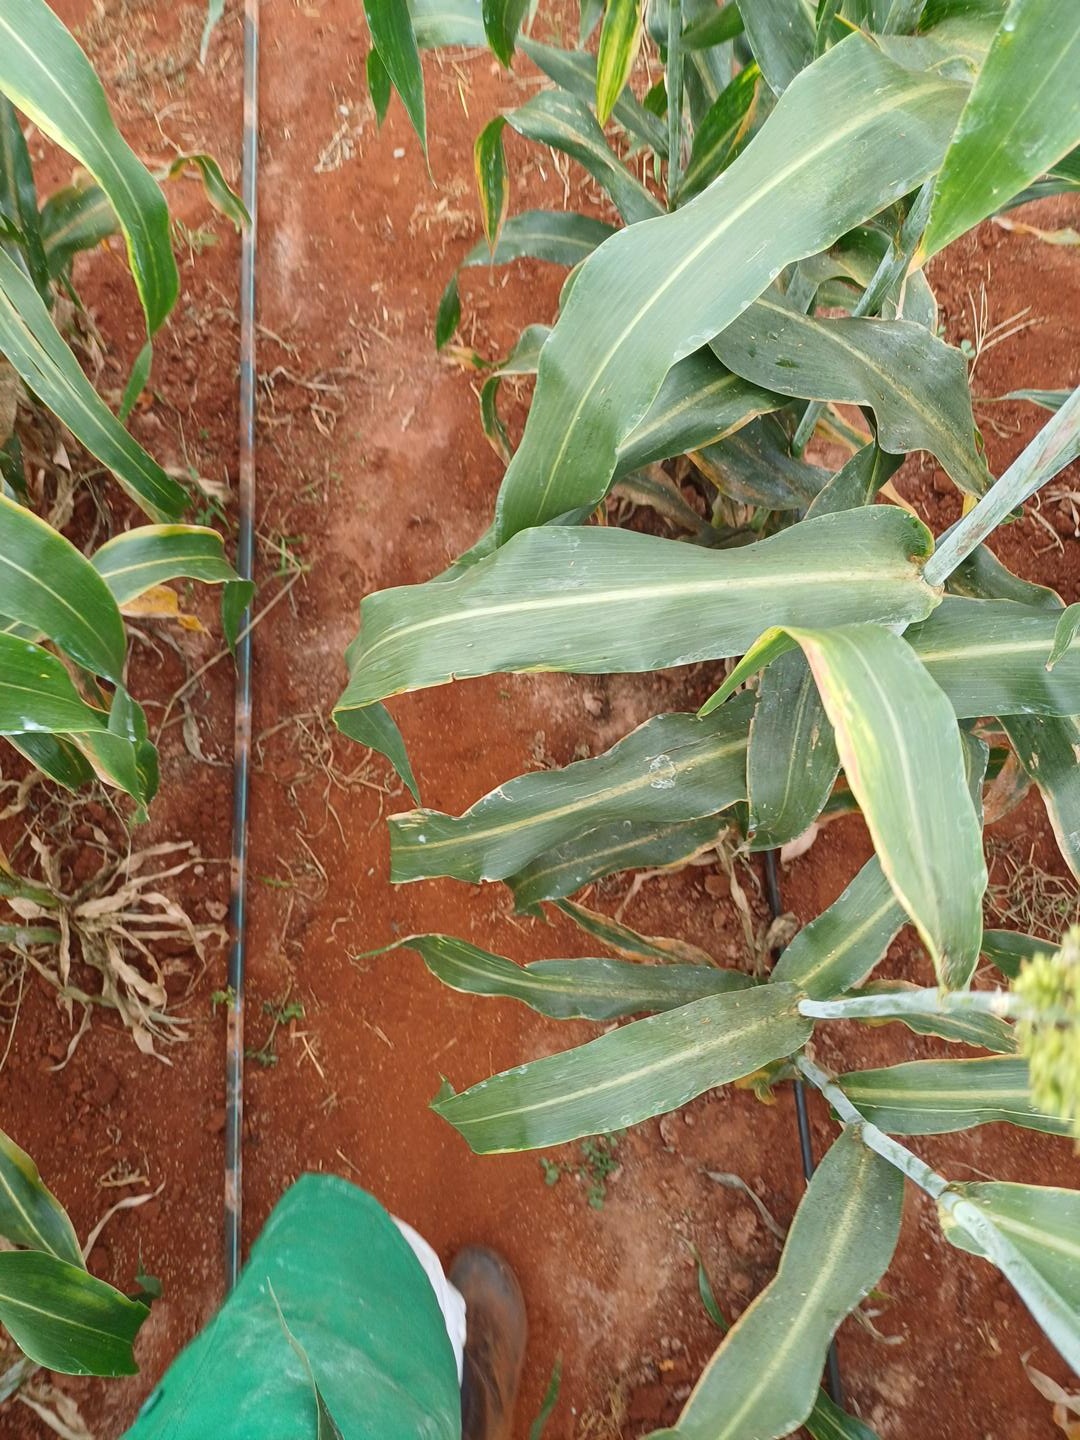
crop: sorghum
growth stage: filling grain
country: Kenya
